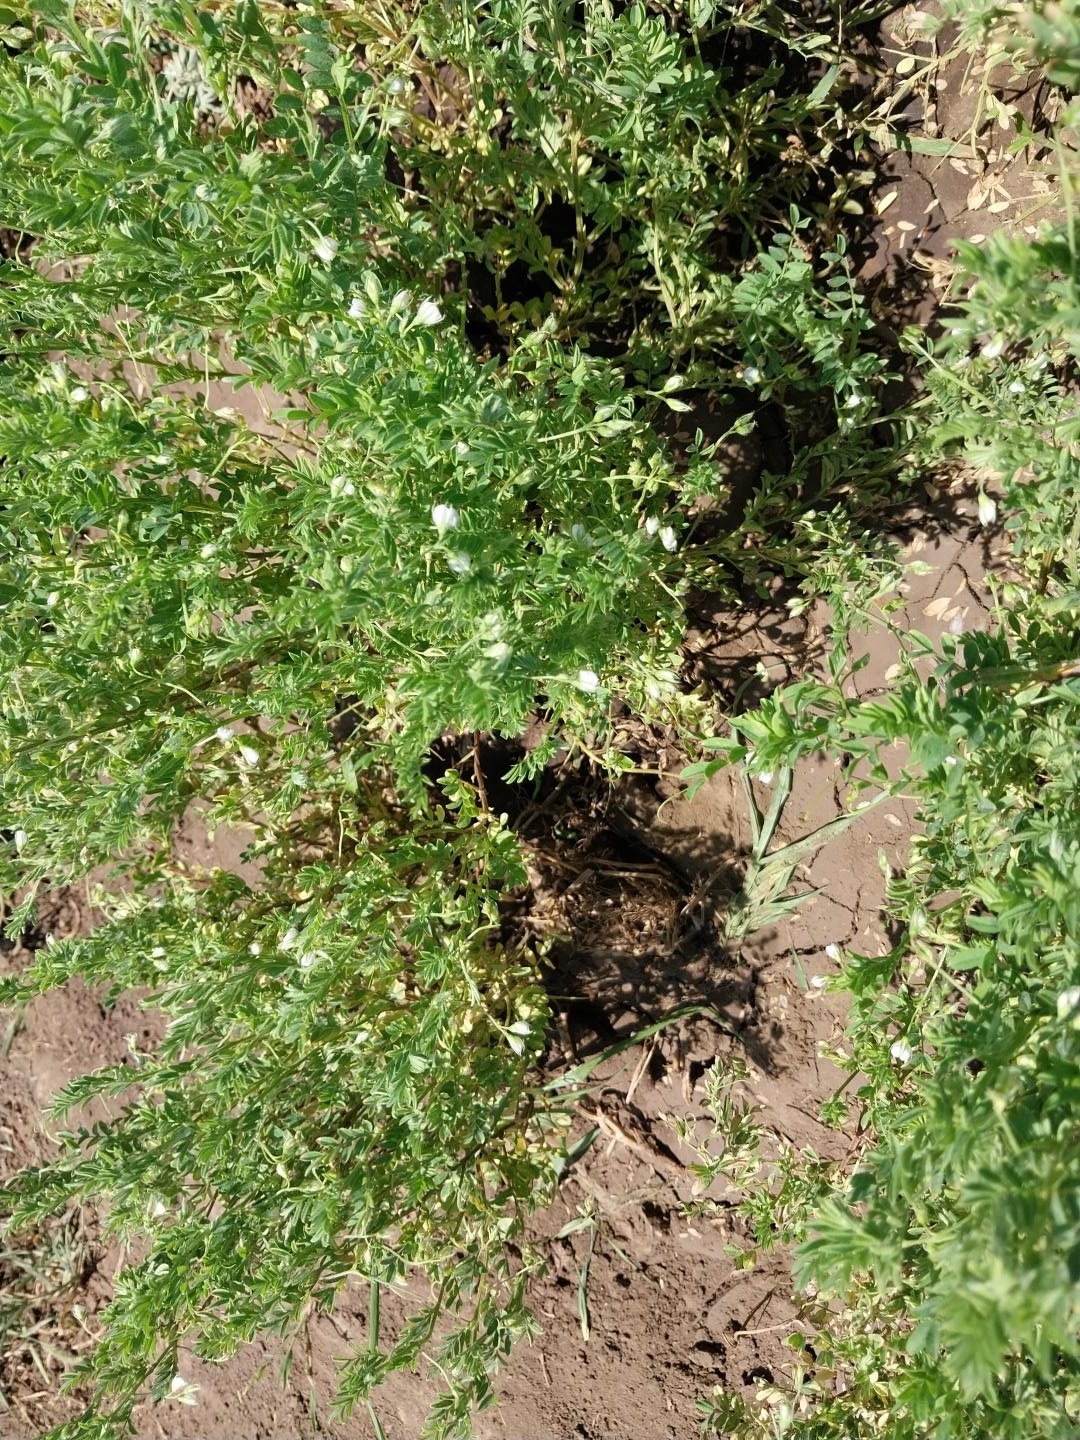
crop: lentil
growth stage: flowering
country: Tanzania
